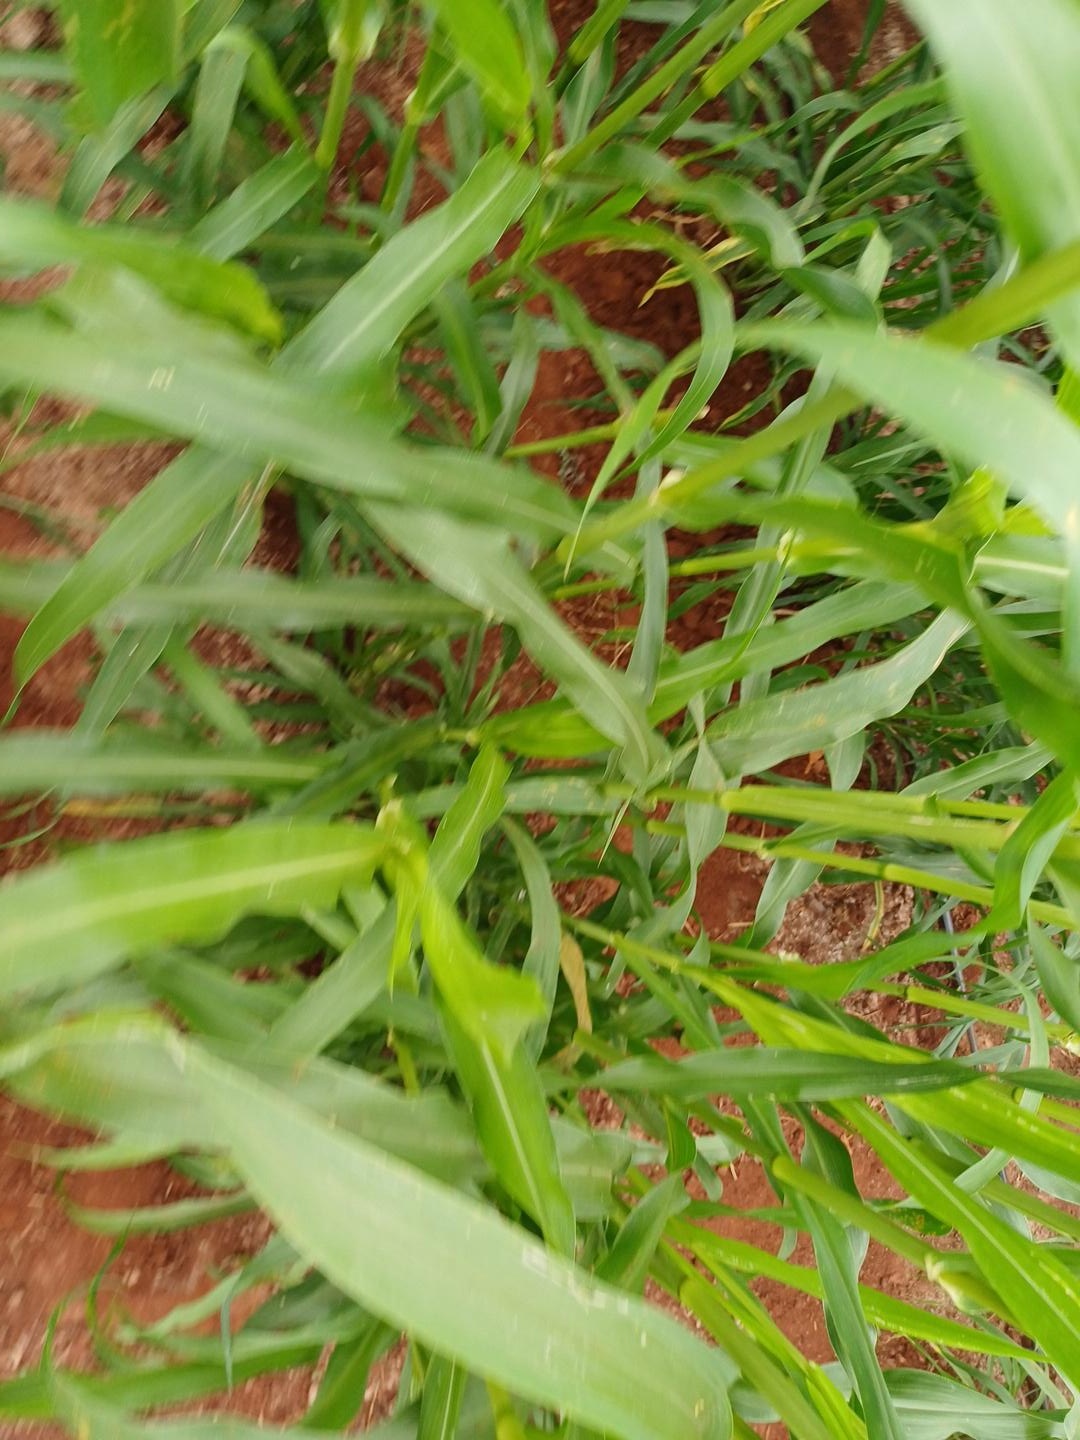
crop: pearl millet
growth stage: flowering
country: Kenya
